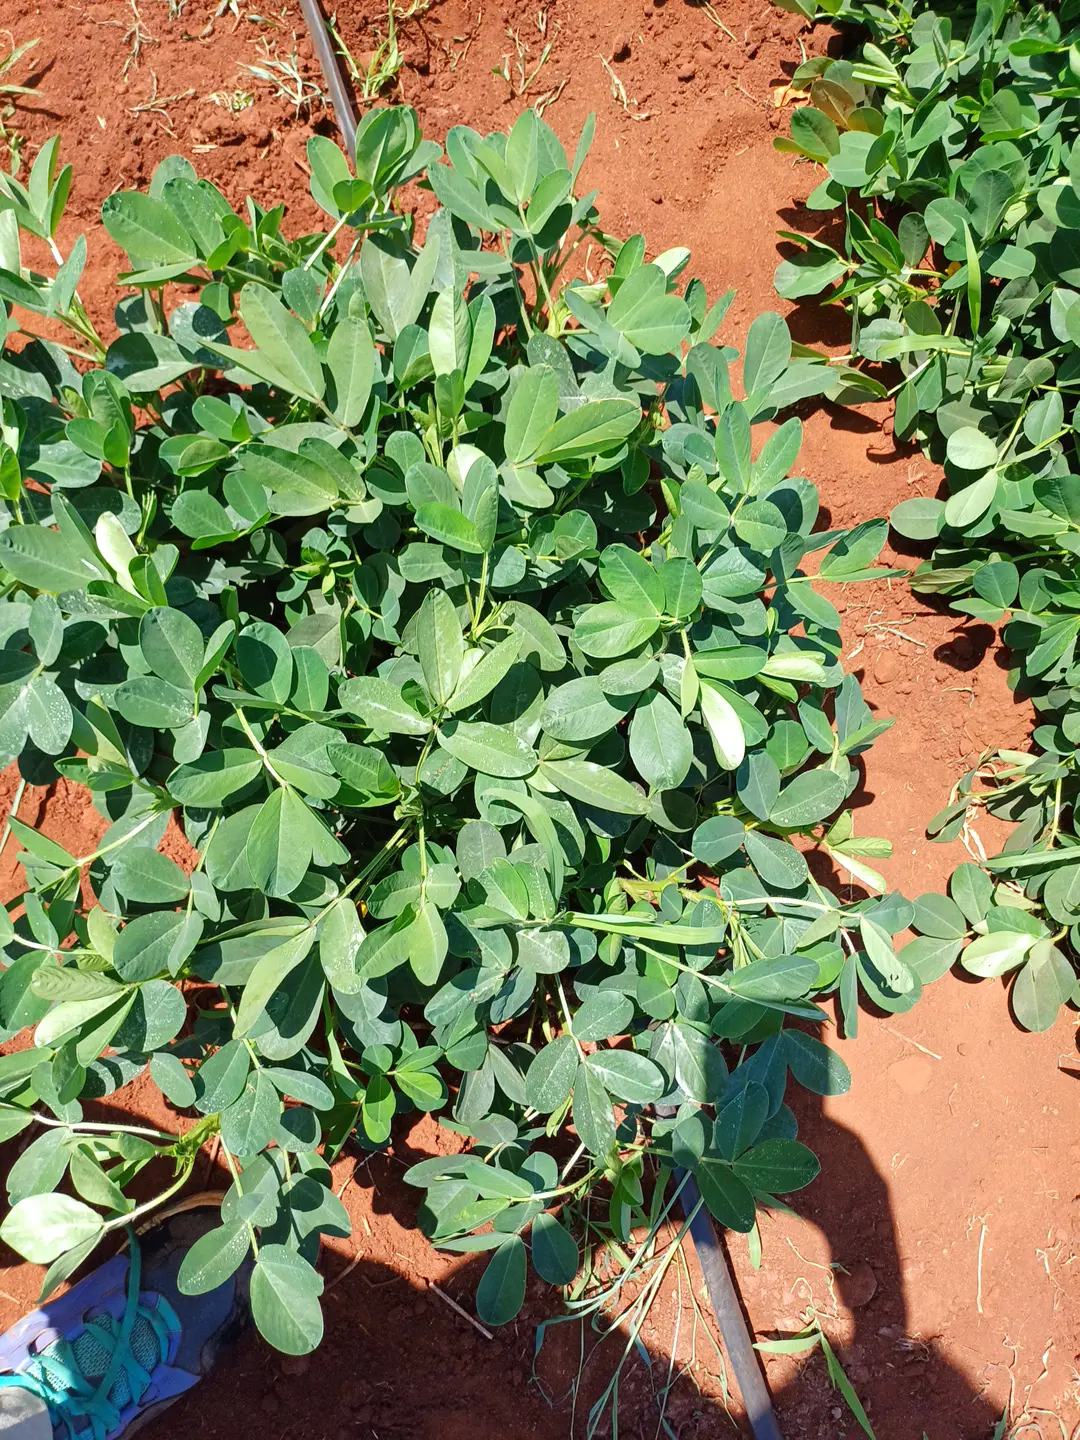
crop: groundnut
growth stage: flowering
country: Kenya
